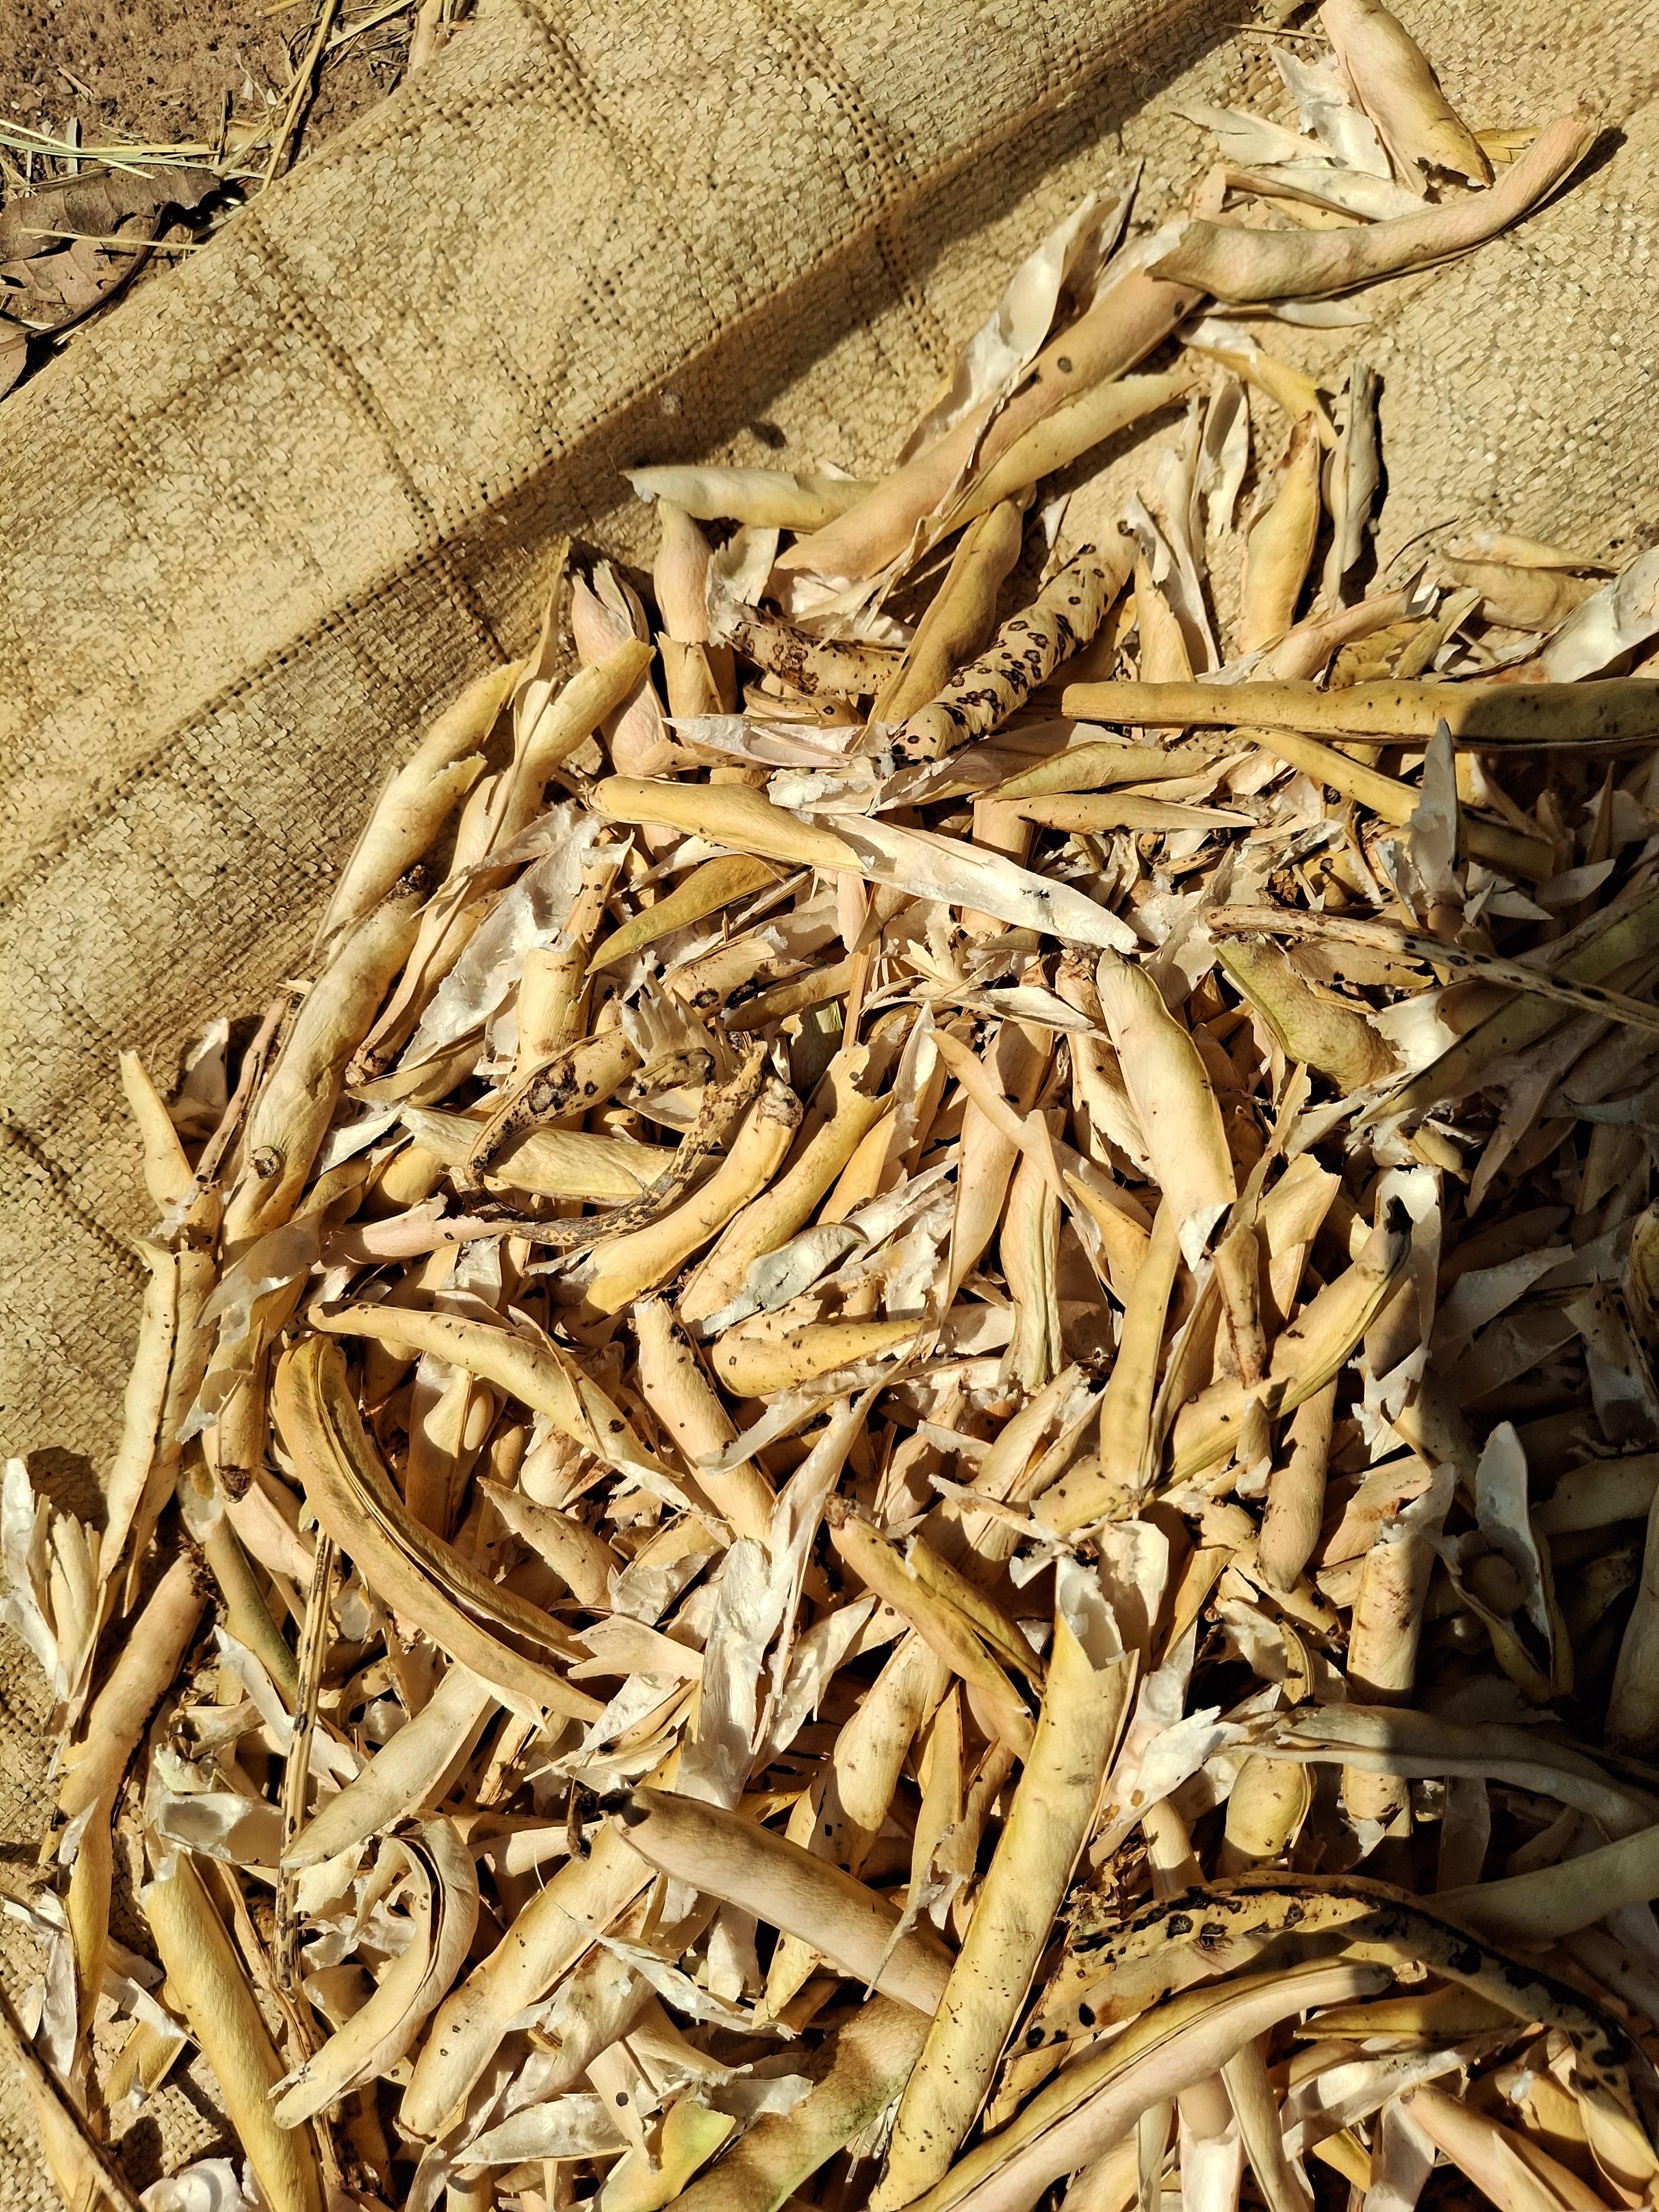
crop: cowpea
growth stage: harvest
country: Nigeria
